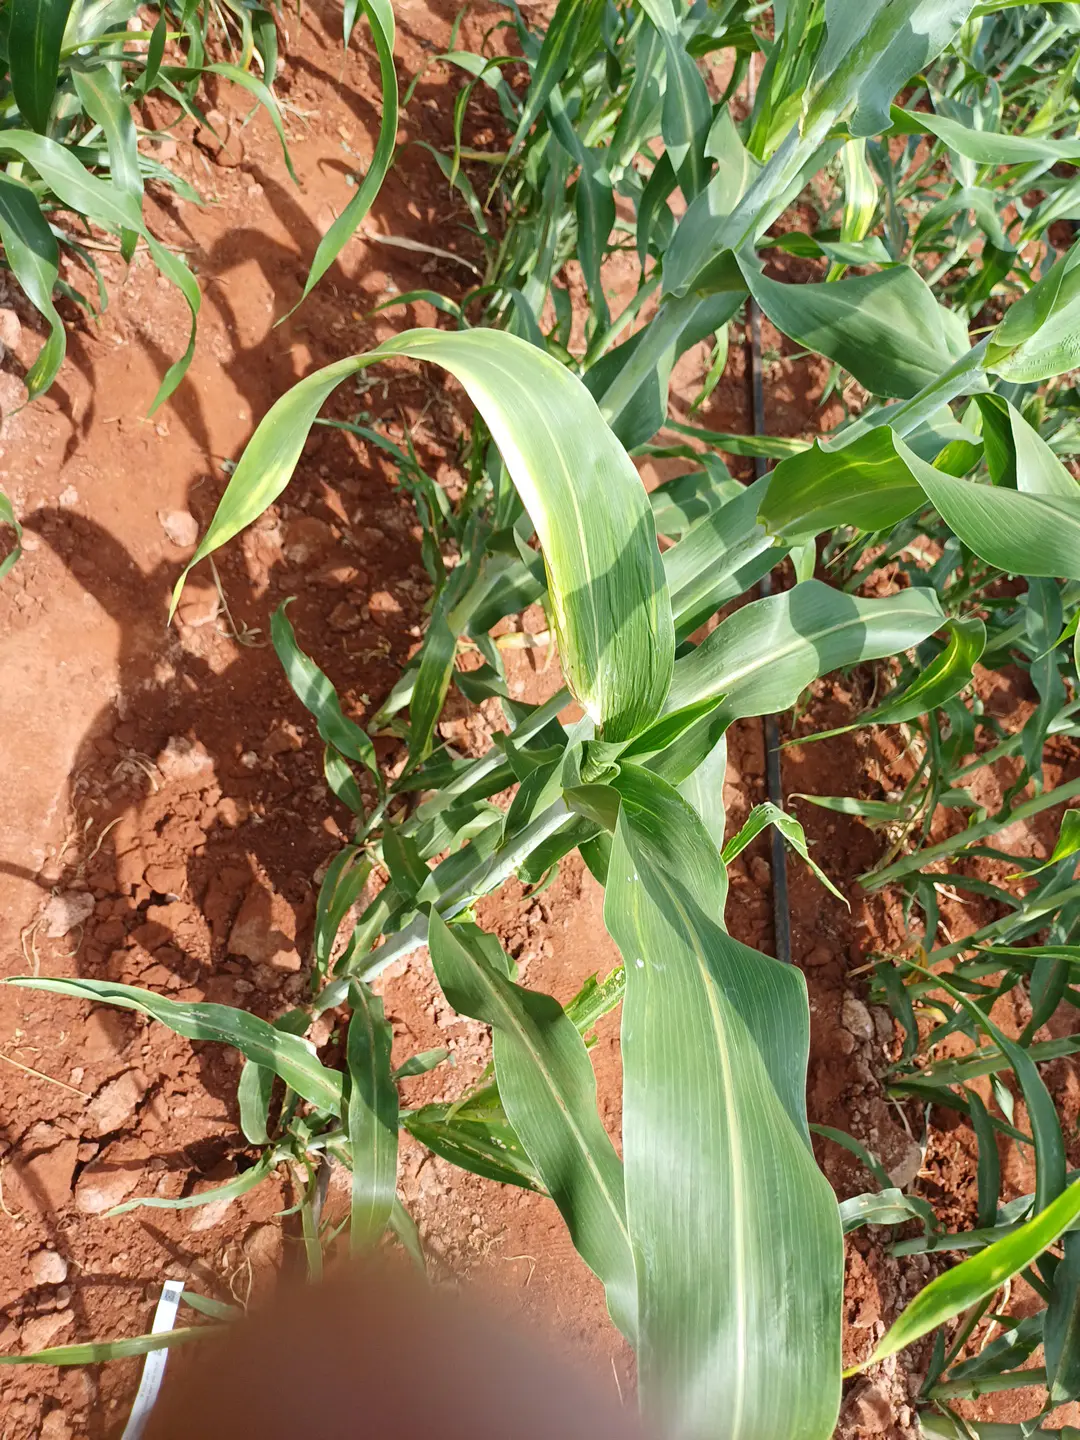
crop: sorghum
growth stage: heading tuber
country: Kenya
